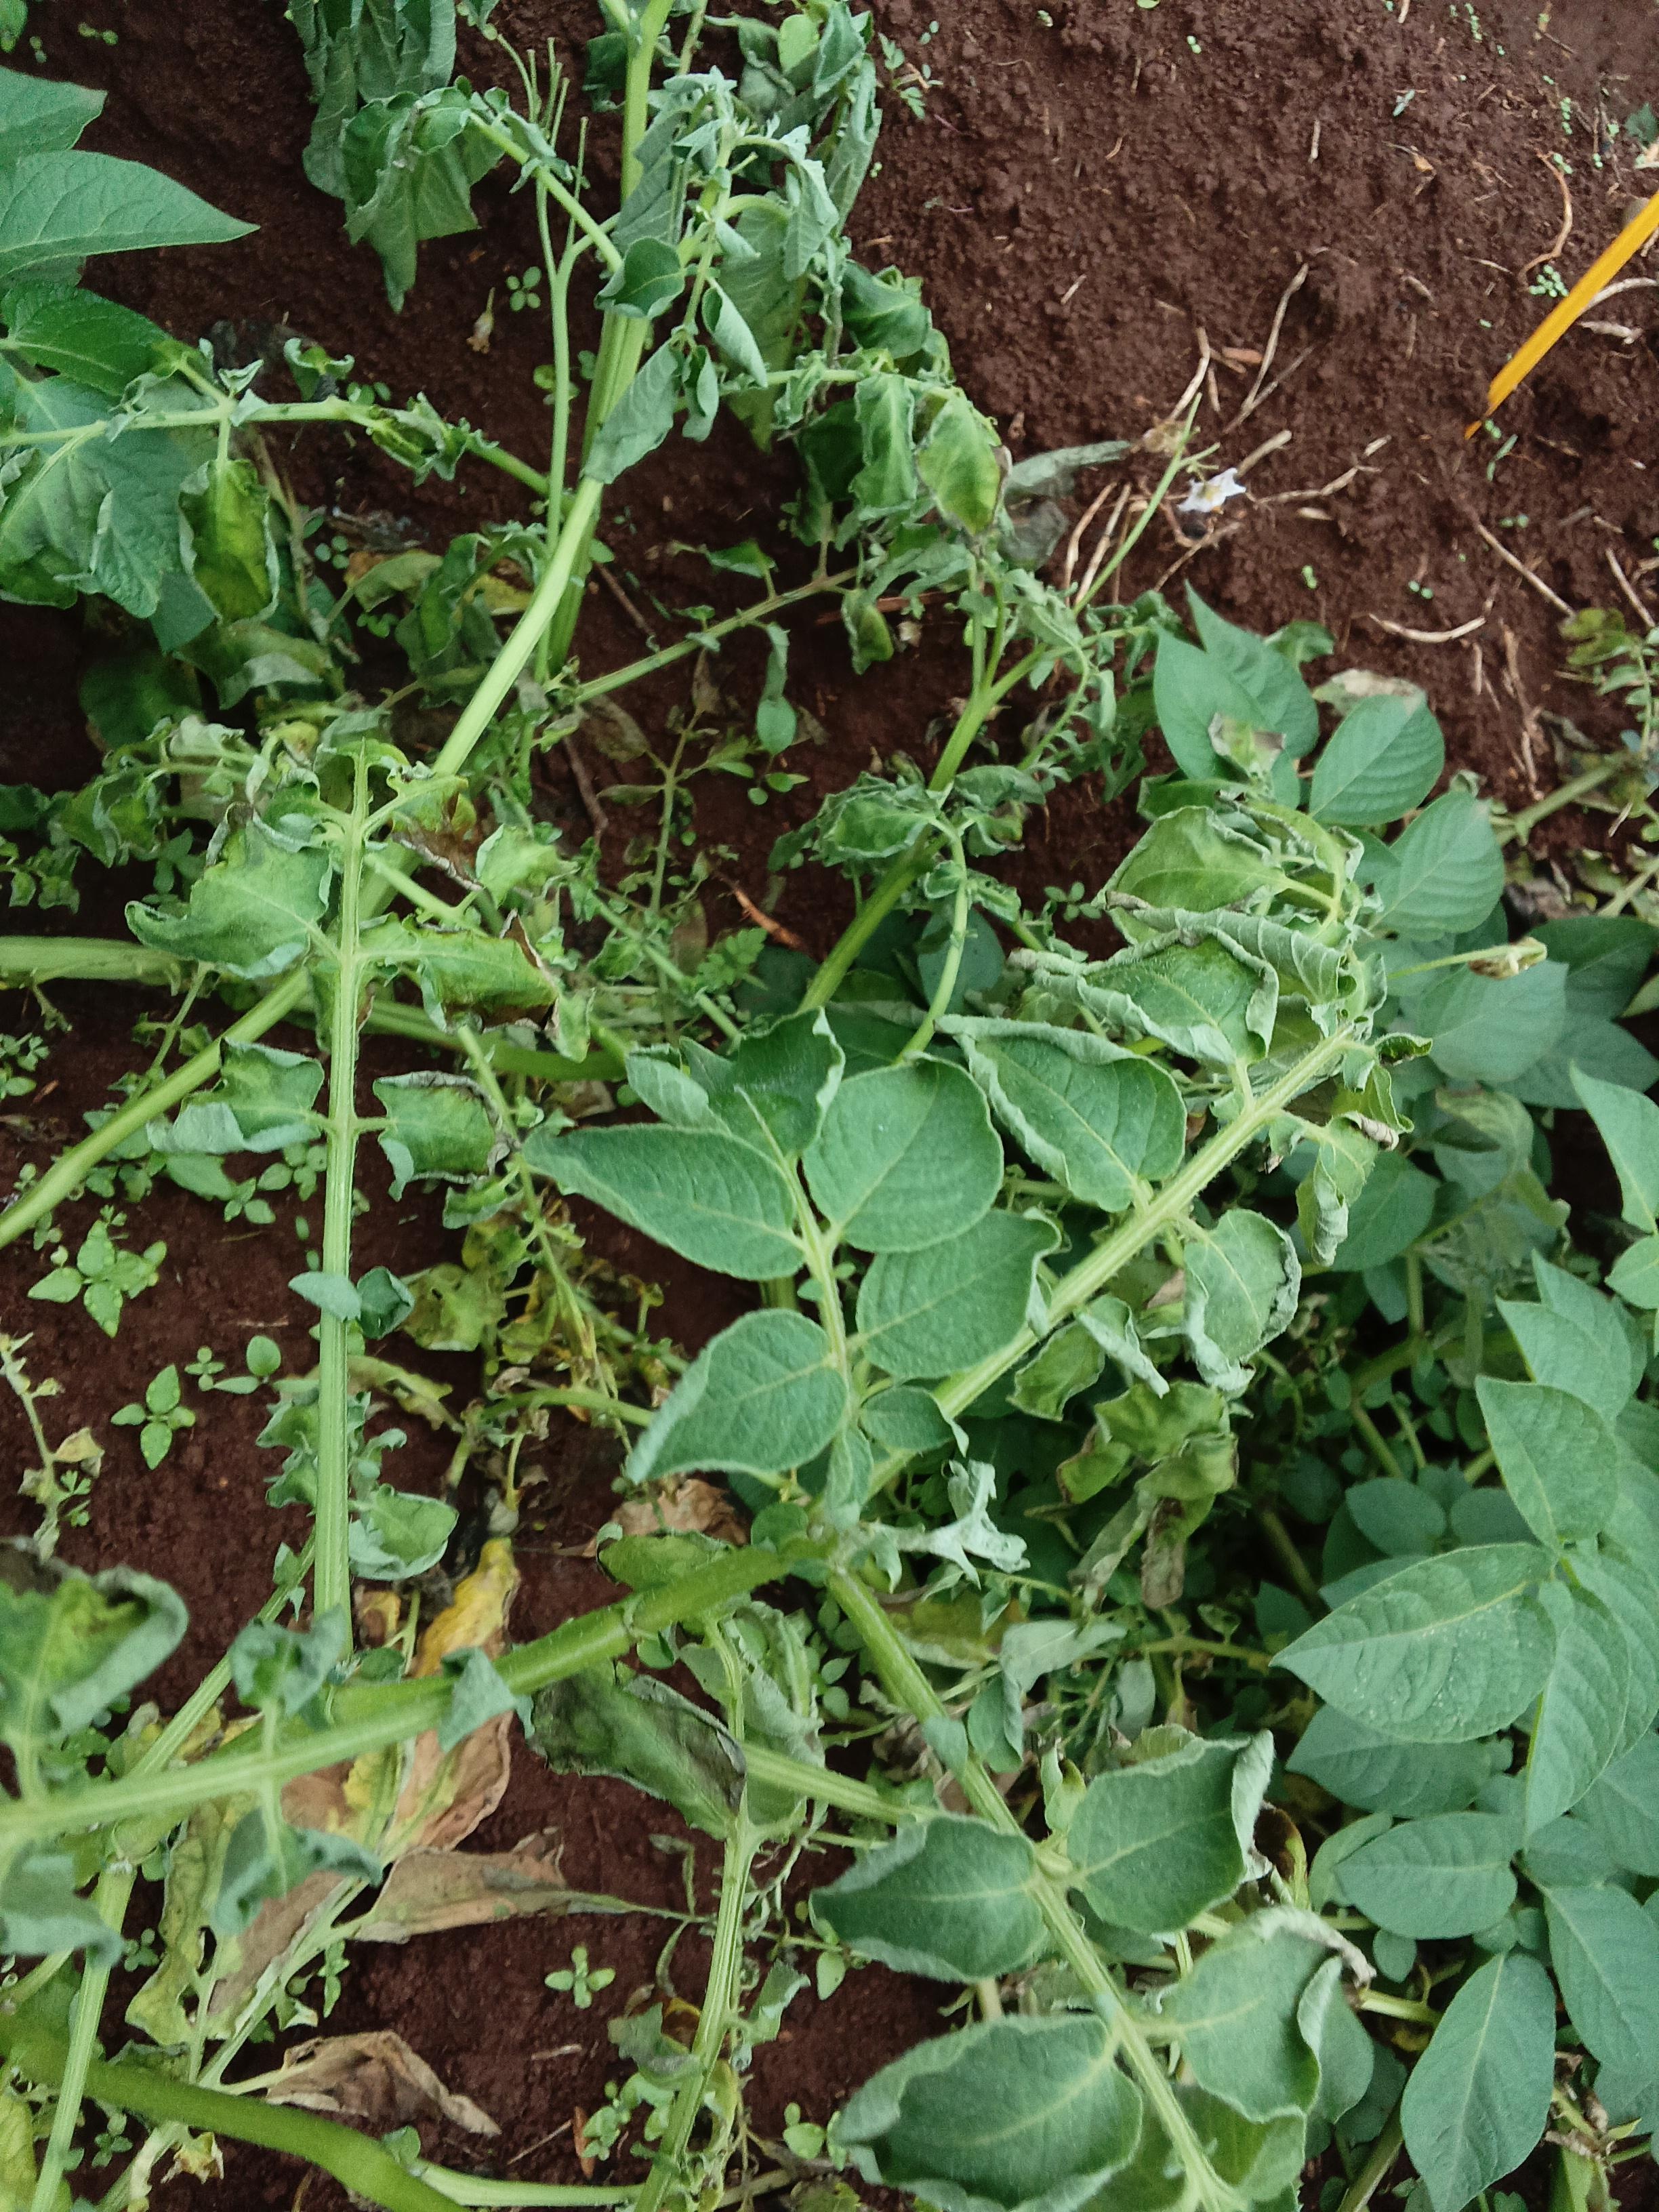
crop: potato
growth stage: flowering
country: Kenya
